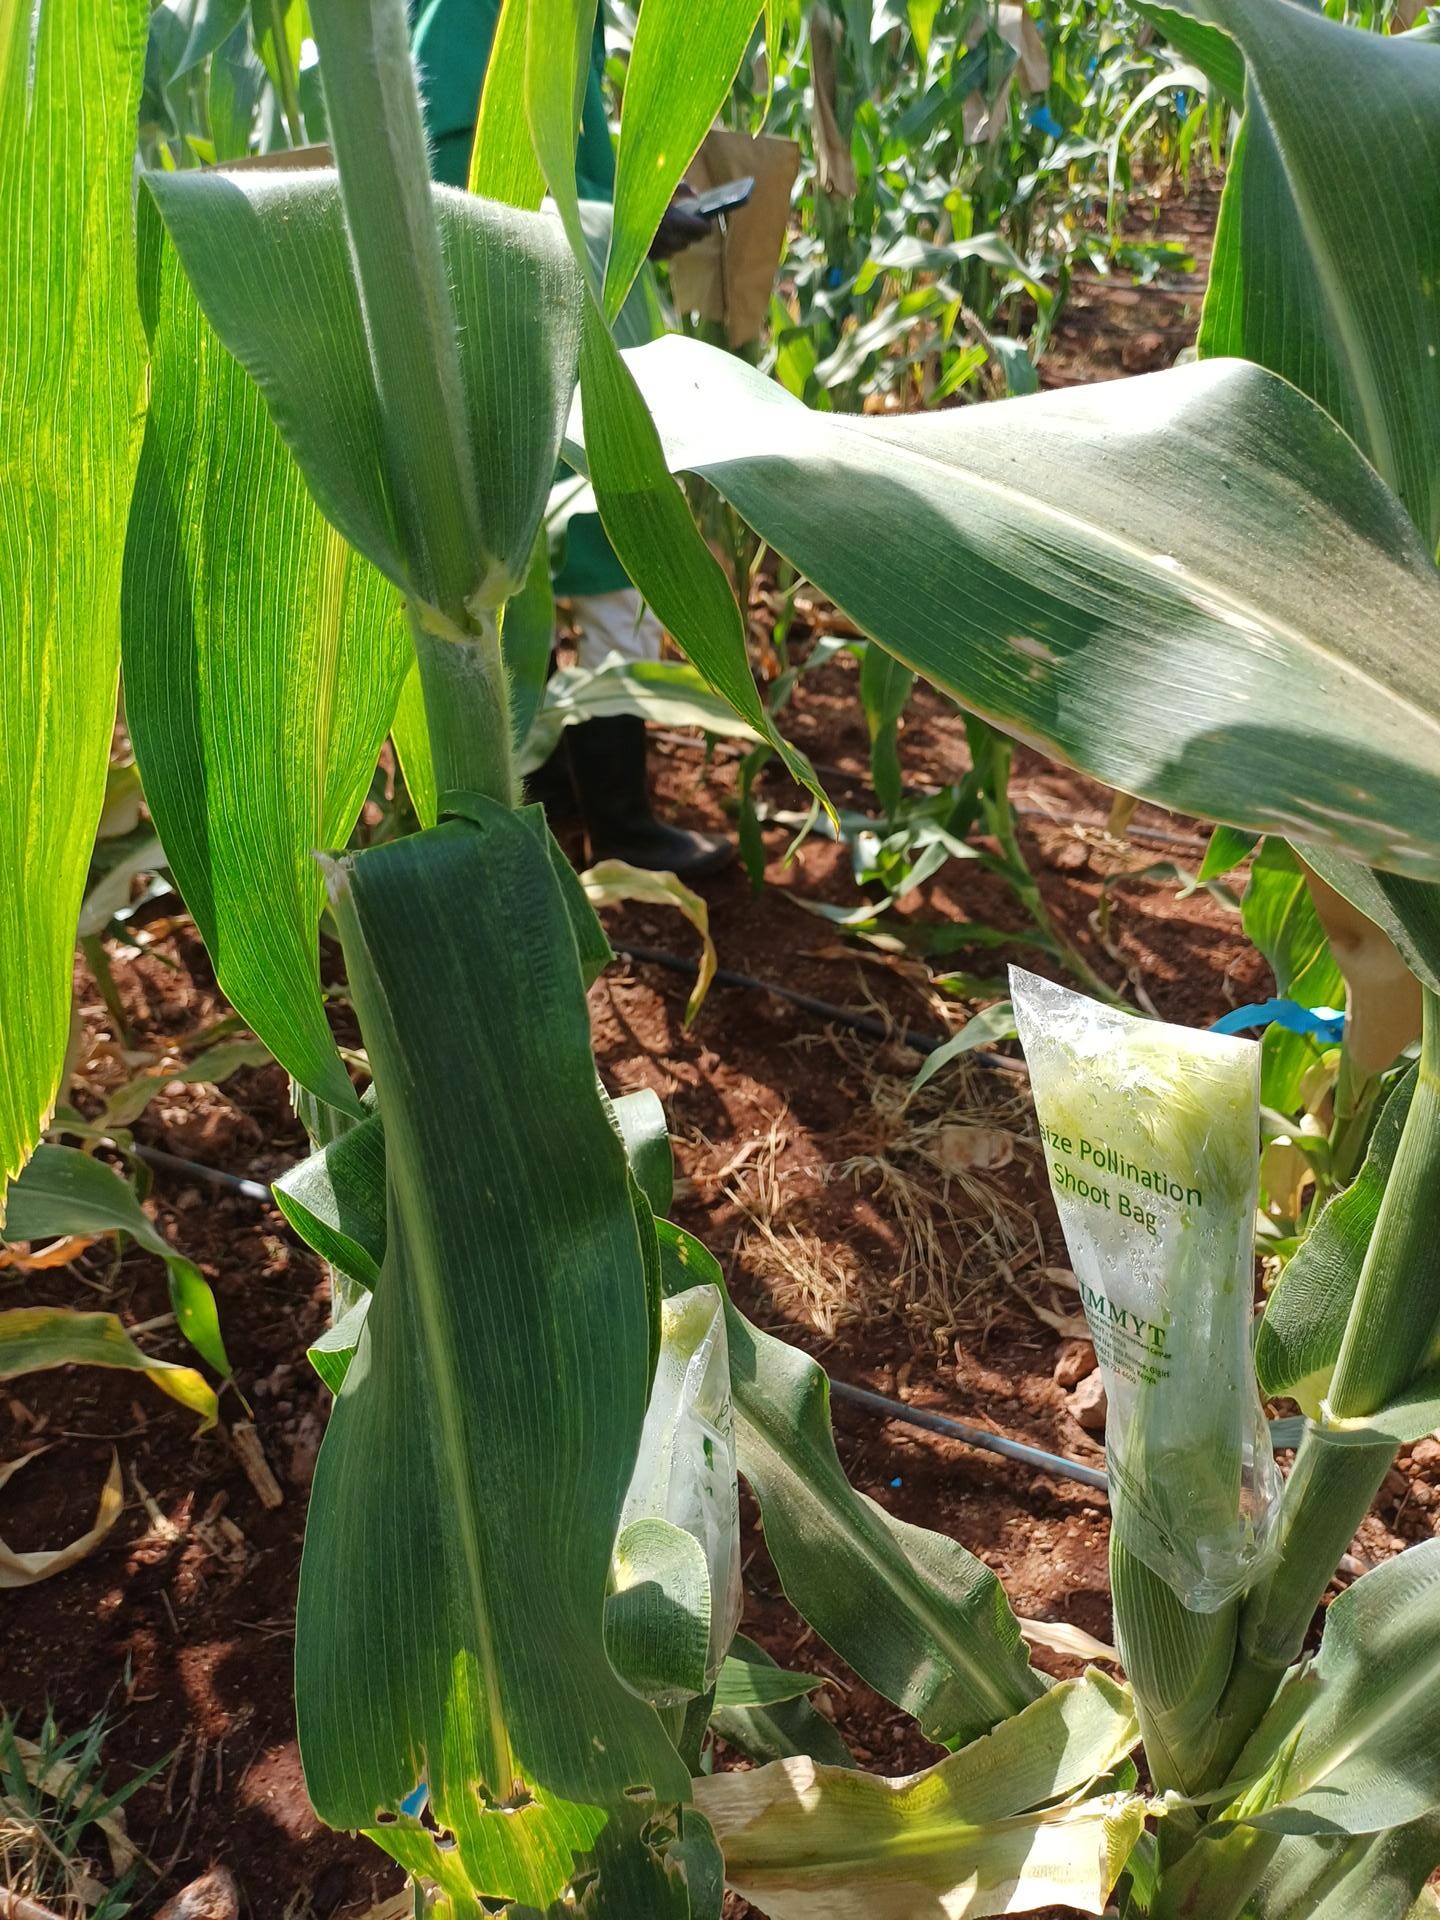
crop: maize
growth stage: flowering
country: Kenya
